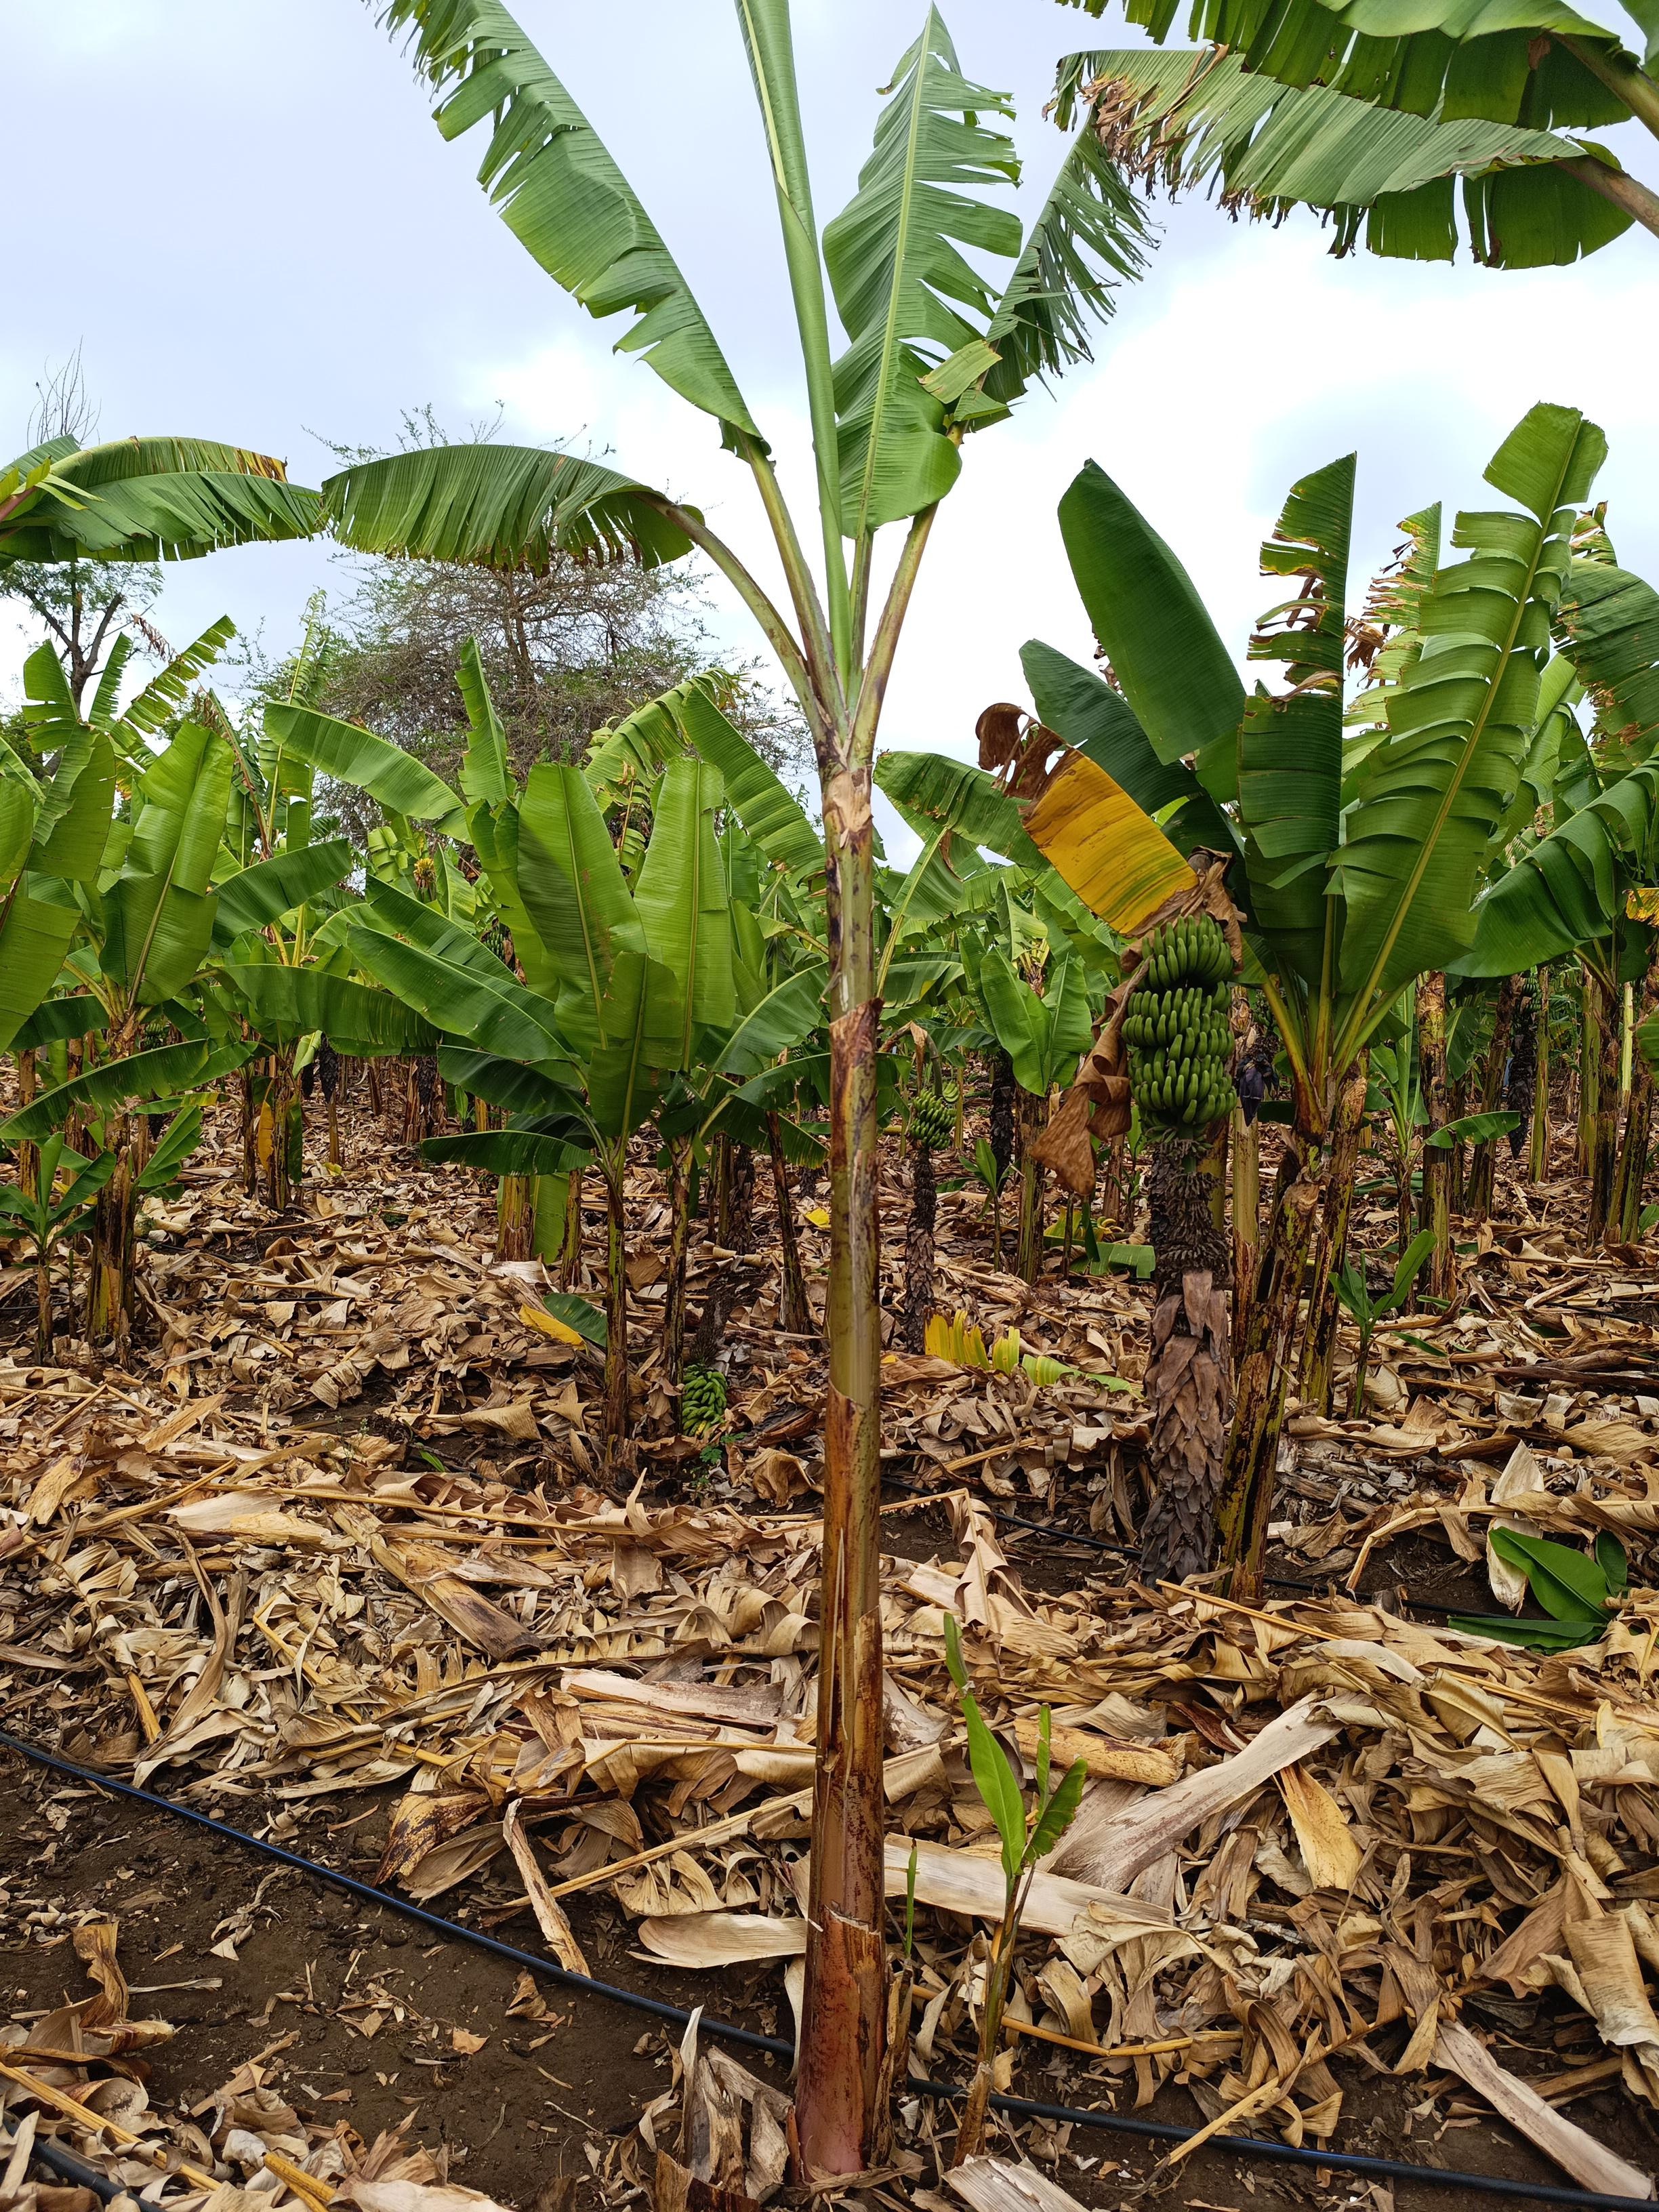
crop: banana
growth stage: vegetative
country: Tanzania
